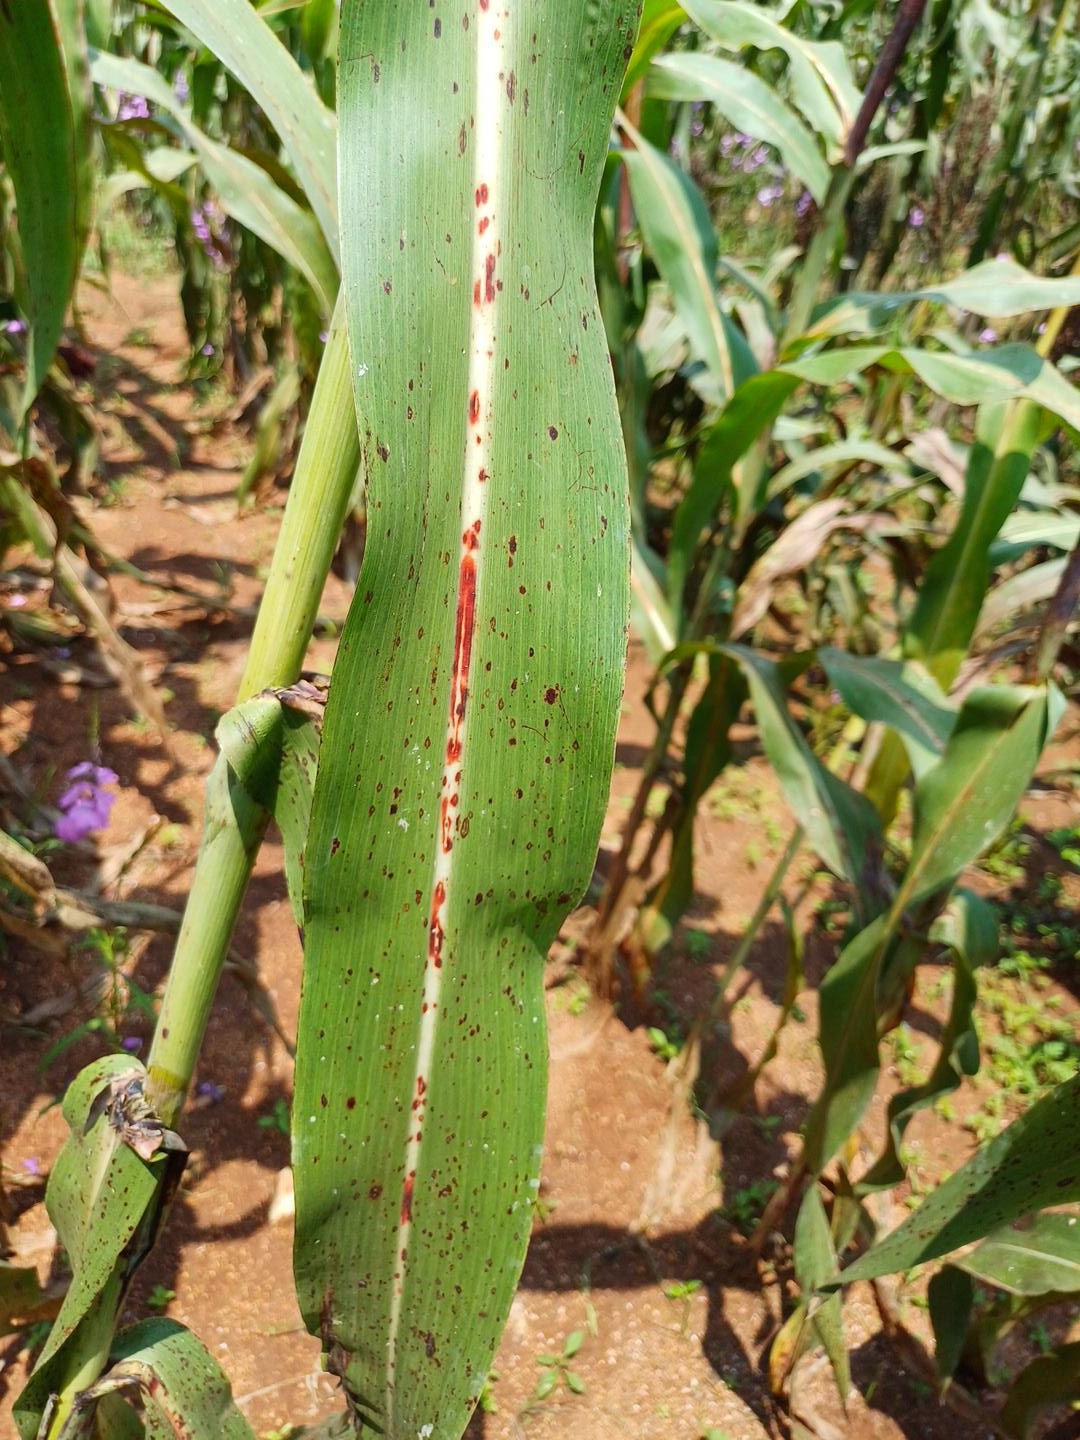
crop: sorghum
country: Kenya
